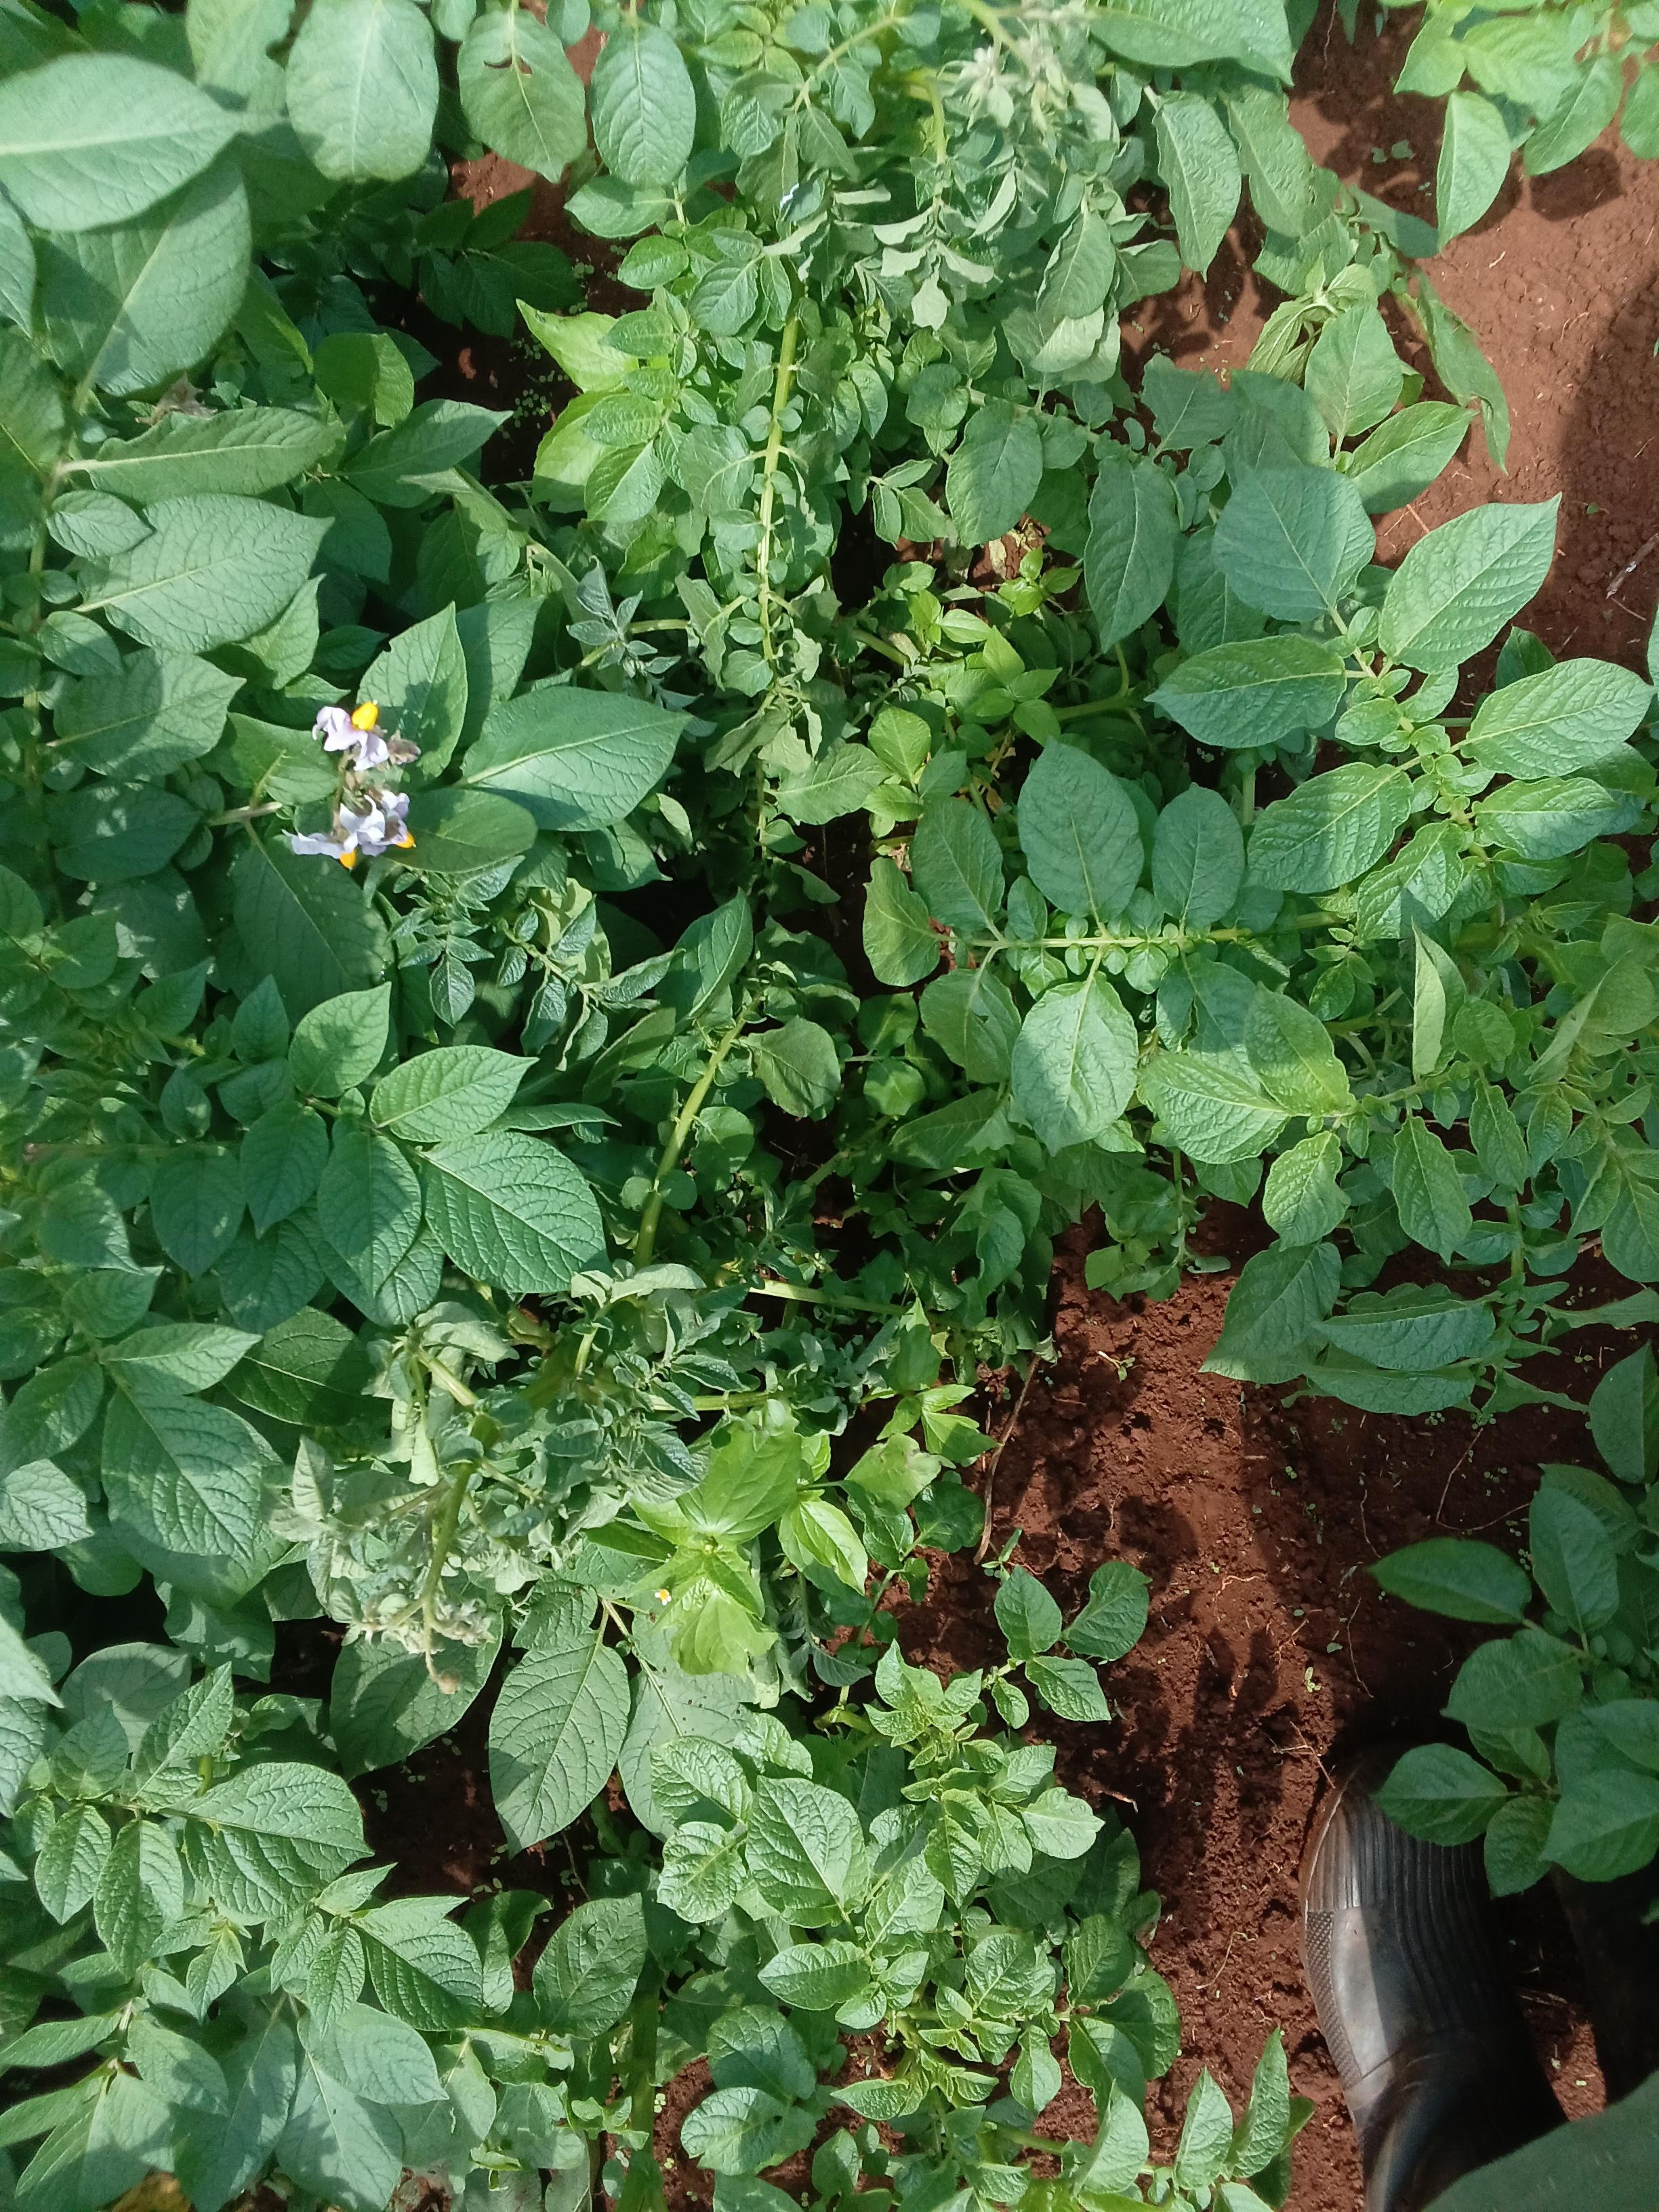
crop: potato
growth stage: flowering
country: Kenya
